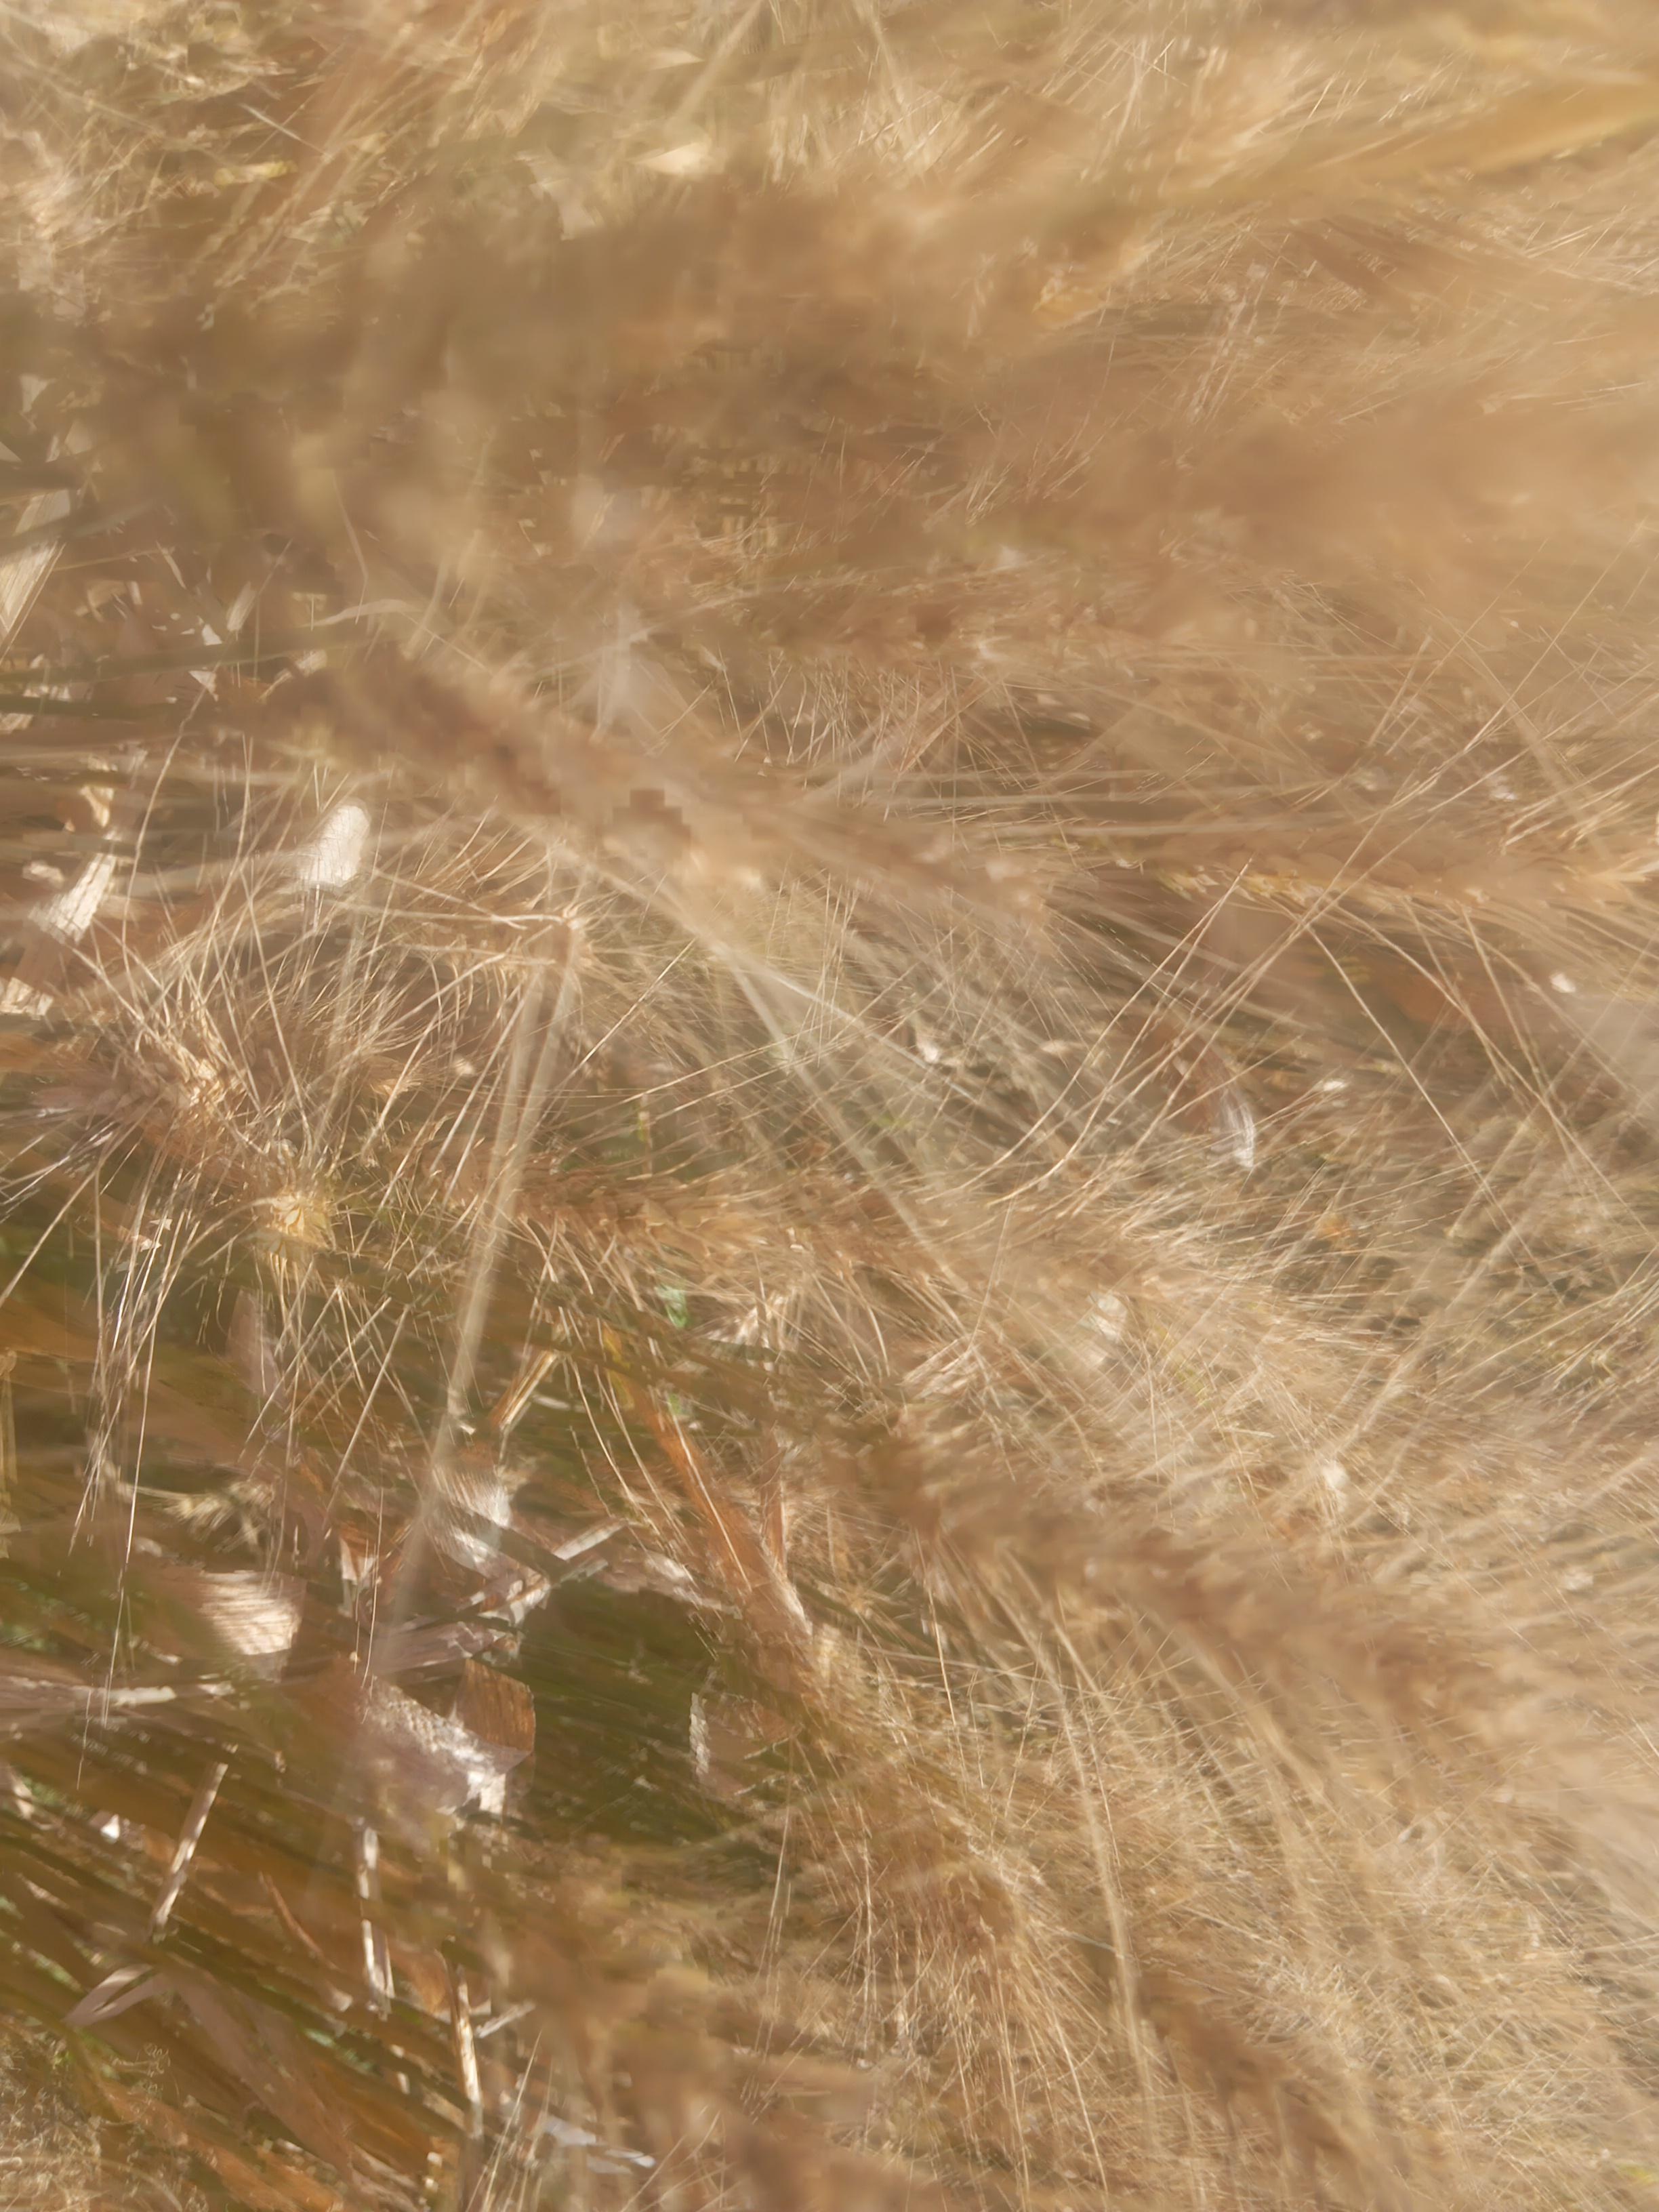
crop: wheat
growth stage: maturity
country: Kenya
